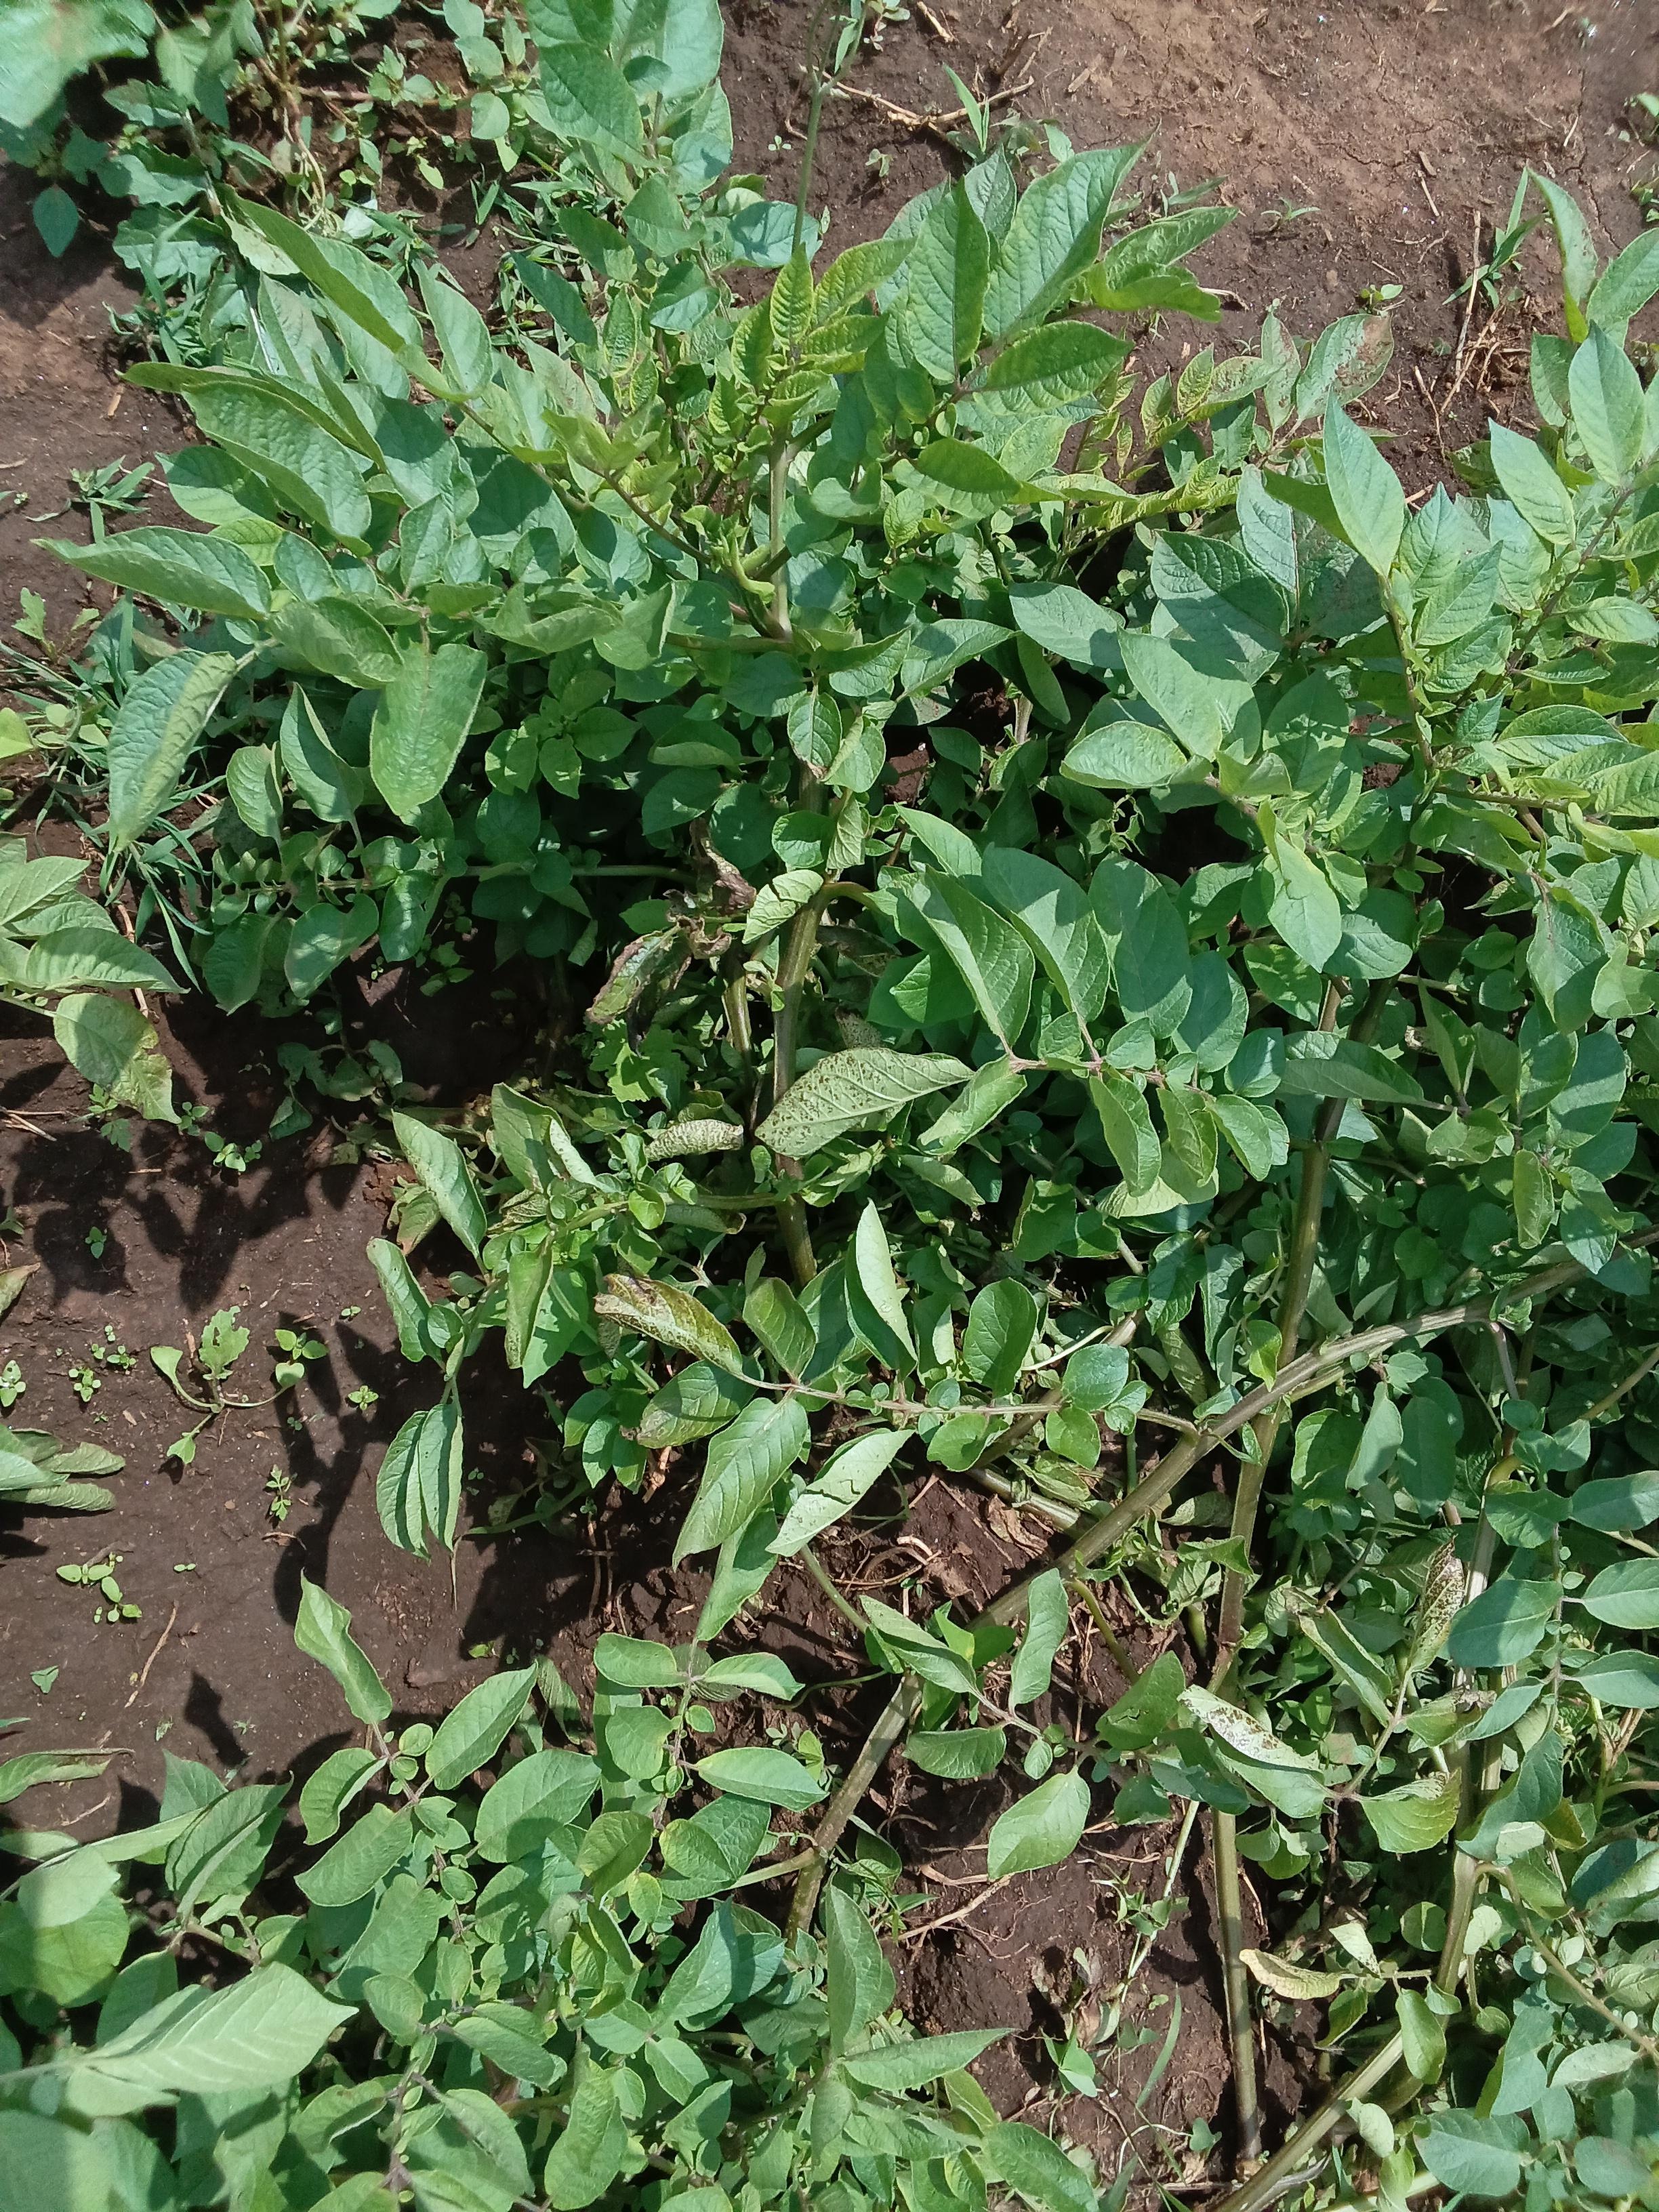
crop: potato
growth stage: flowering
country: Kenya
